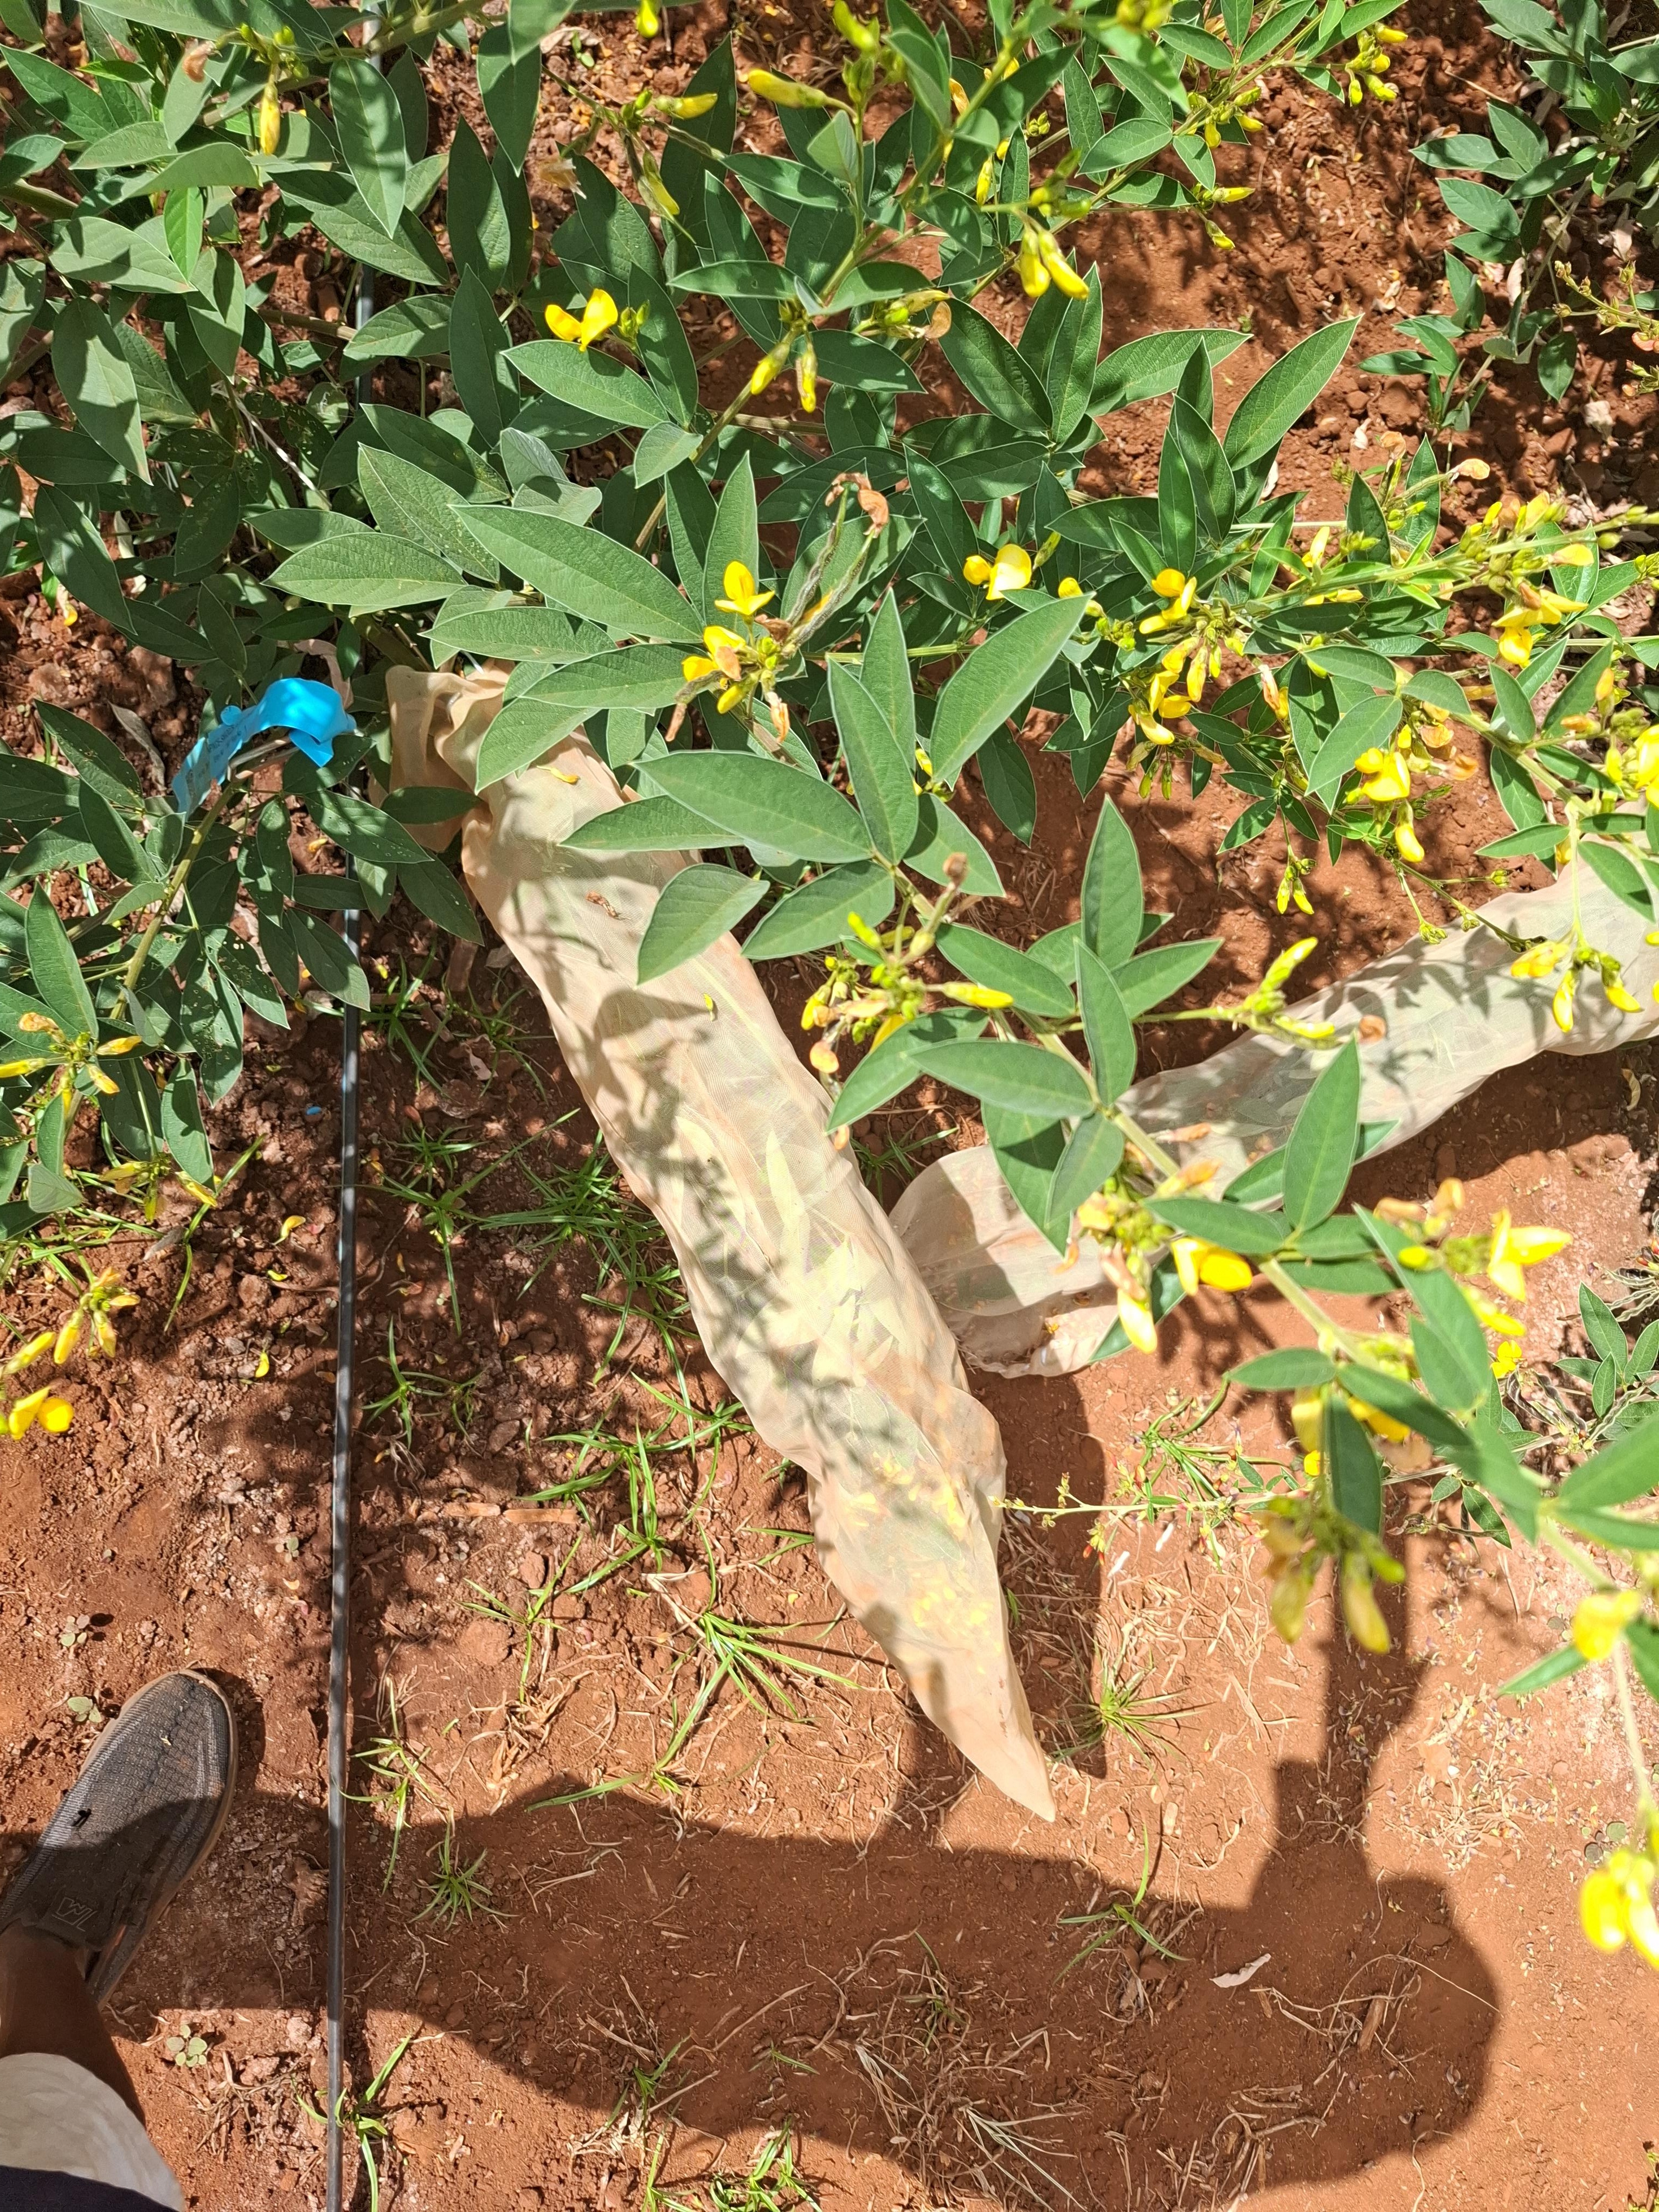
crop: pigeonpea
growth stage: development pod
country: Kenya
